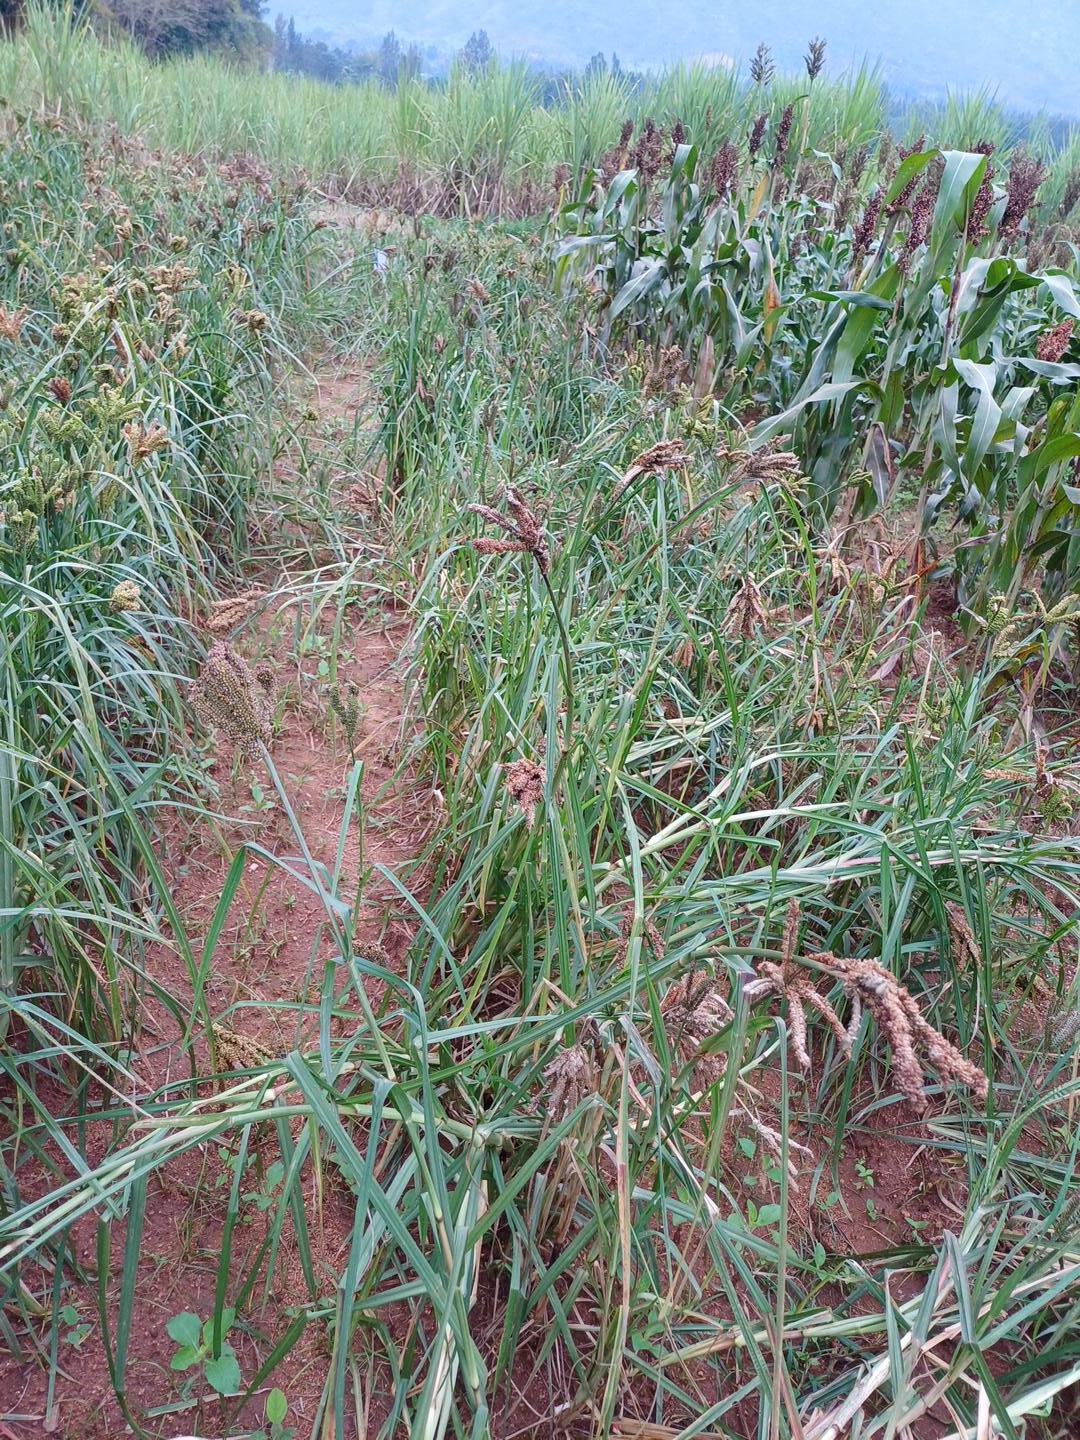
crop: finger millet
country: Kenya
